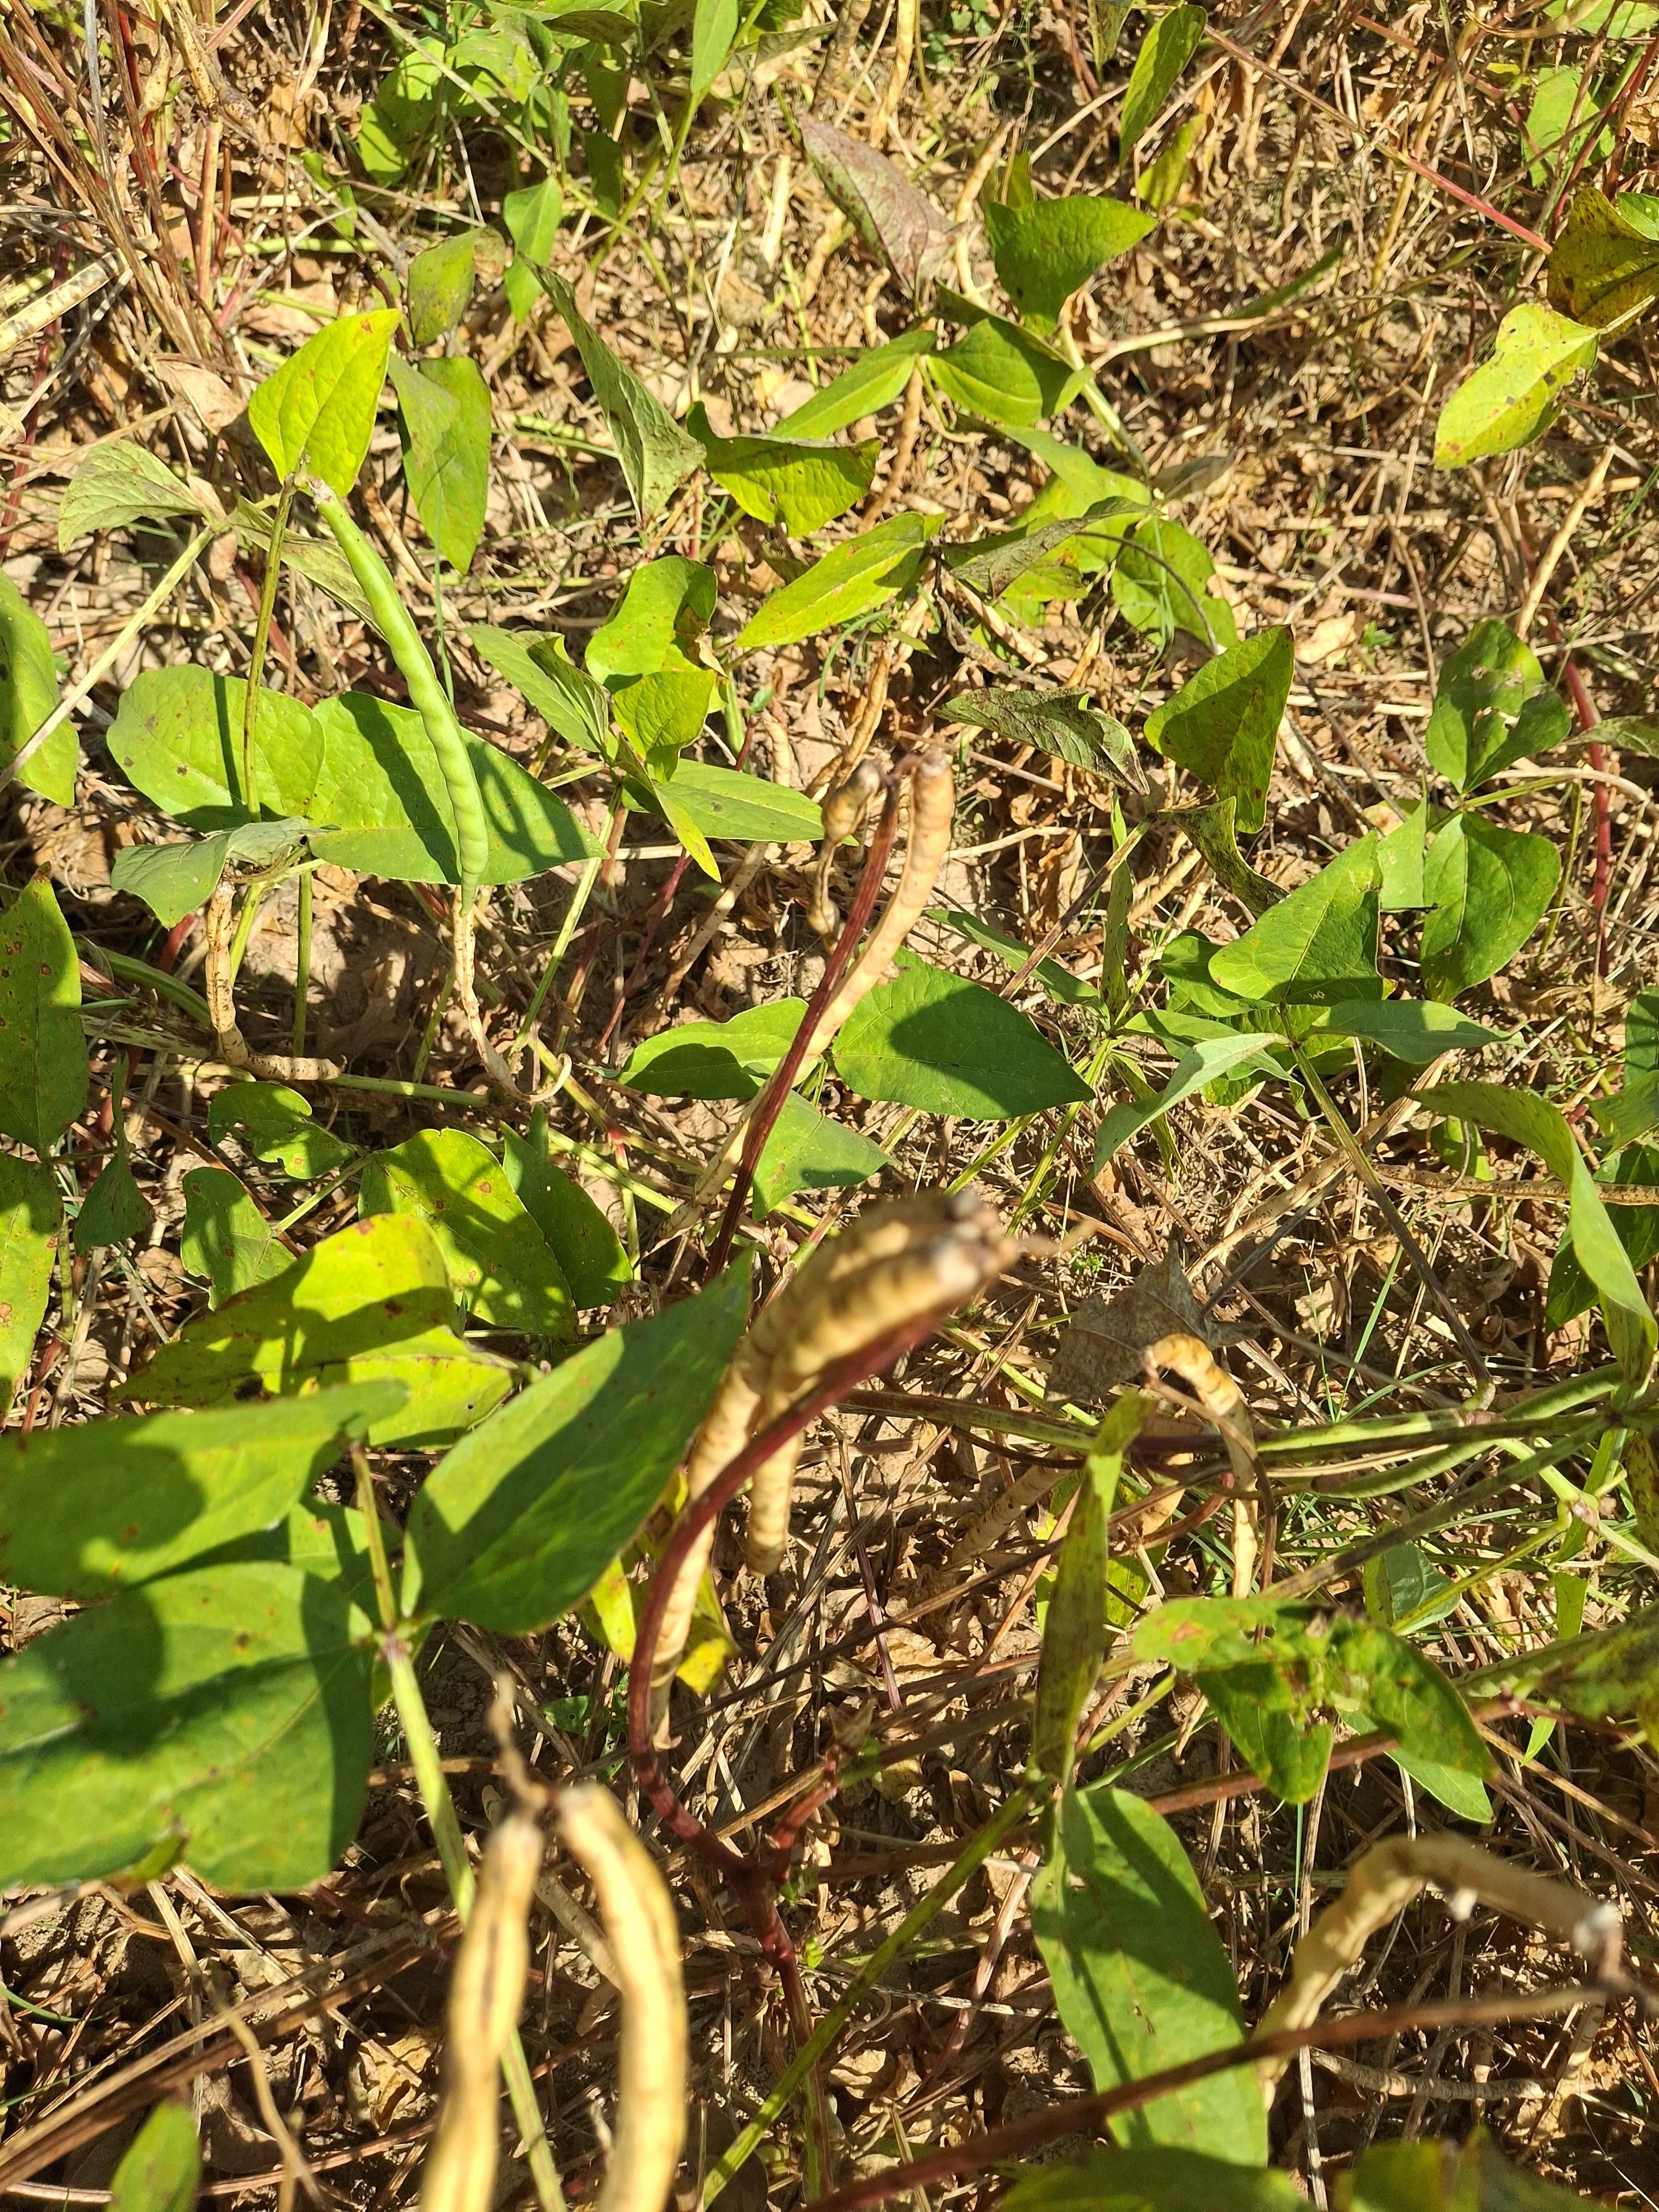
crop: cowpea
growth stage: maturity
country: Nigeria
